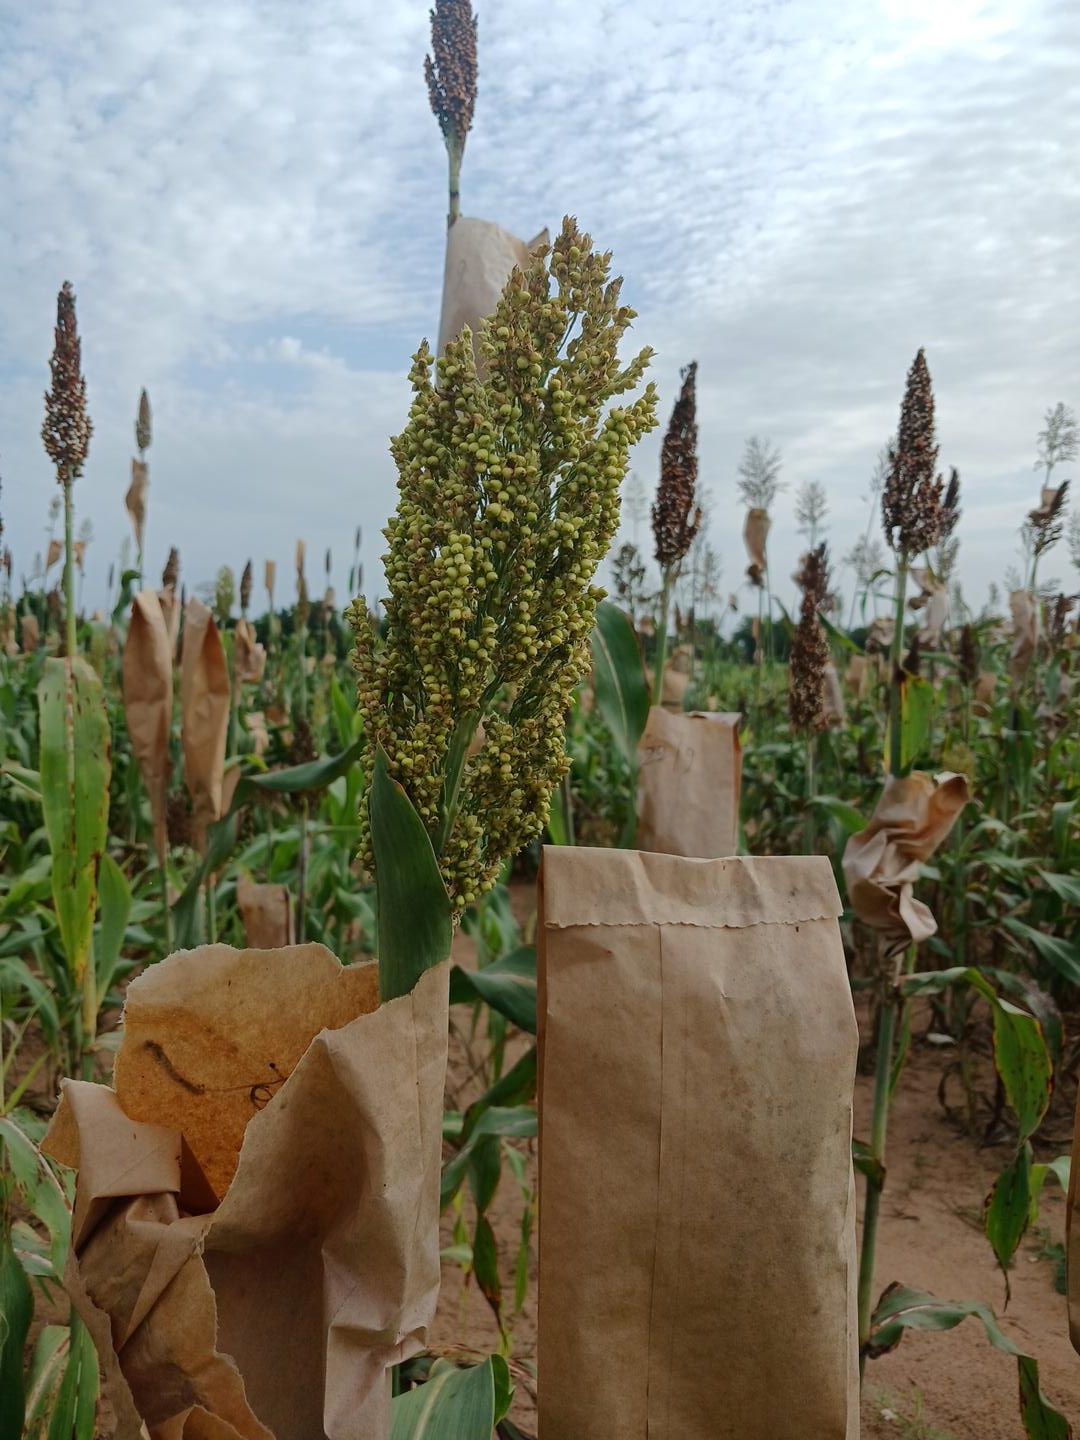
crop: sorghum
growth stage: filling grain
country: Senegal
